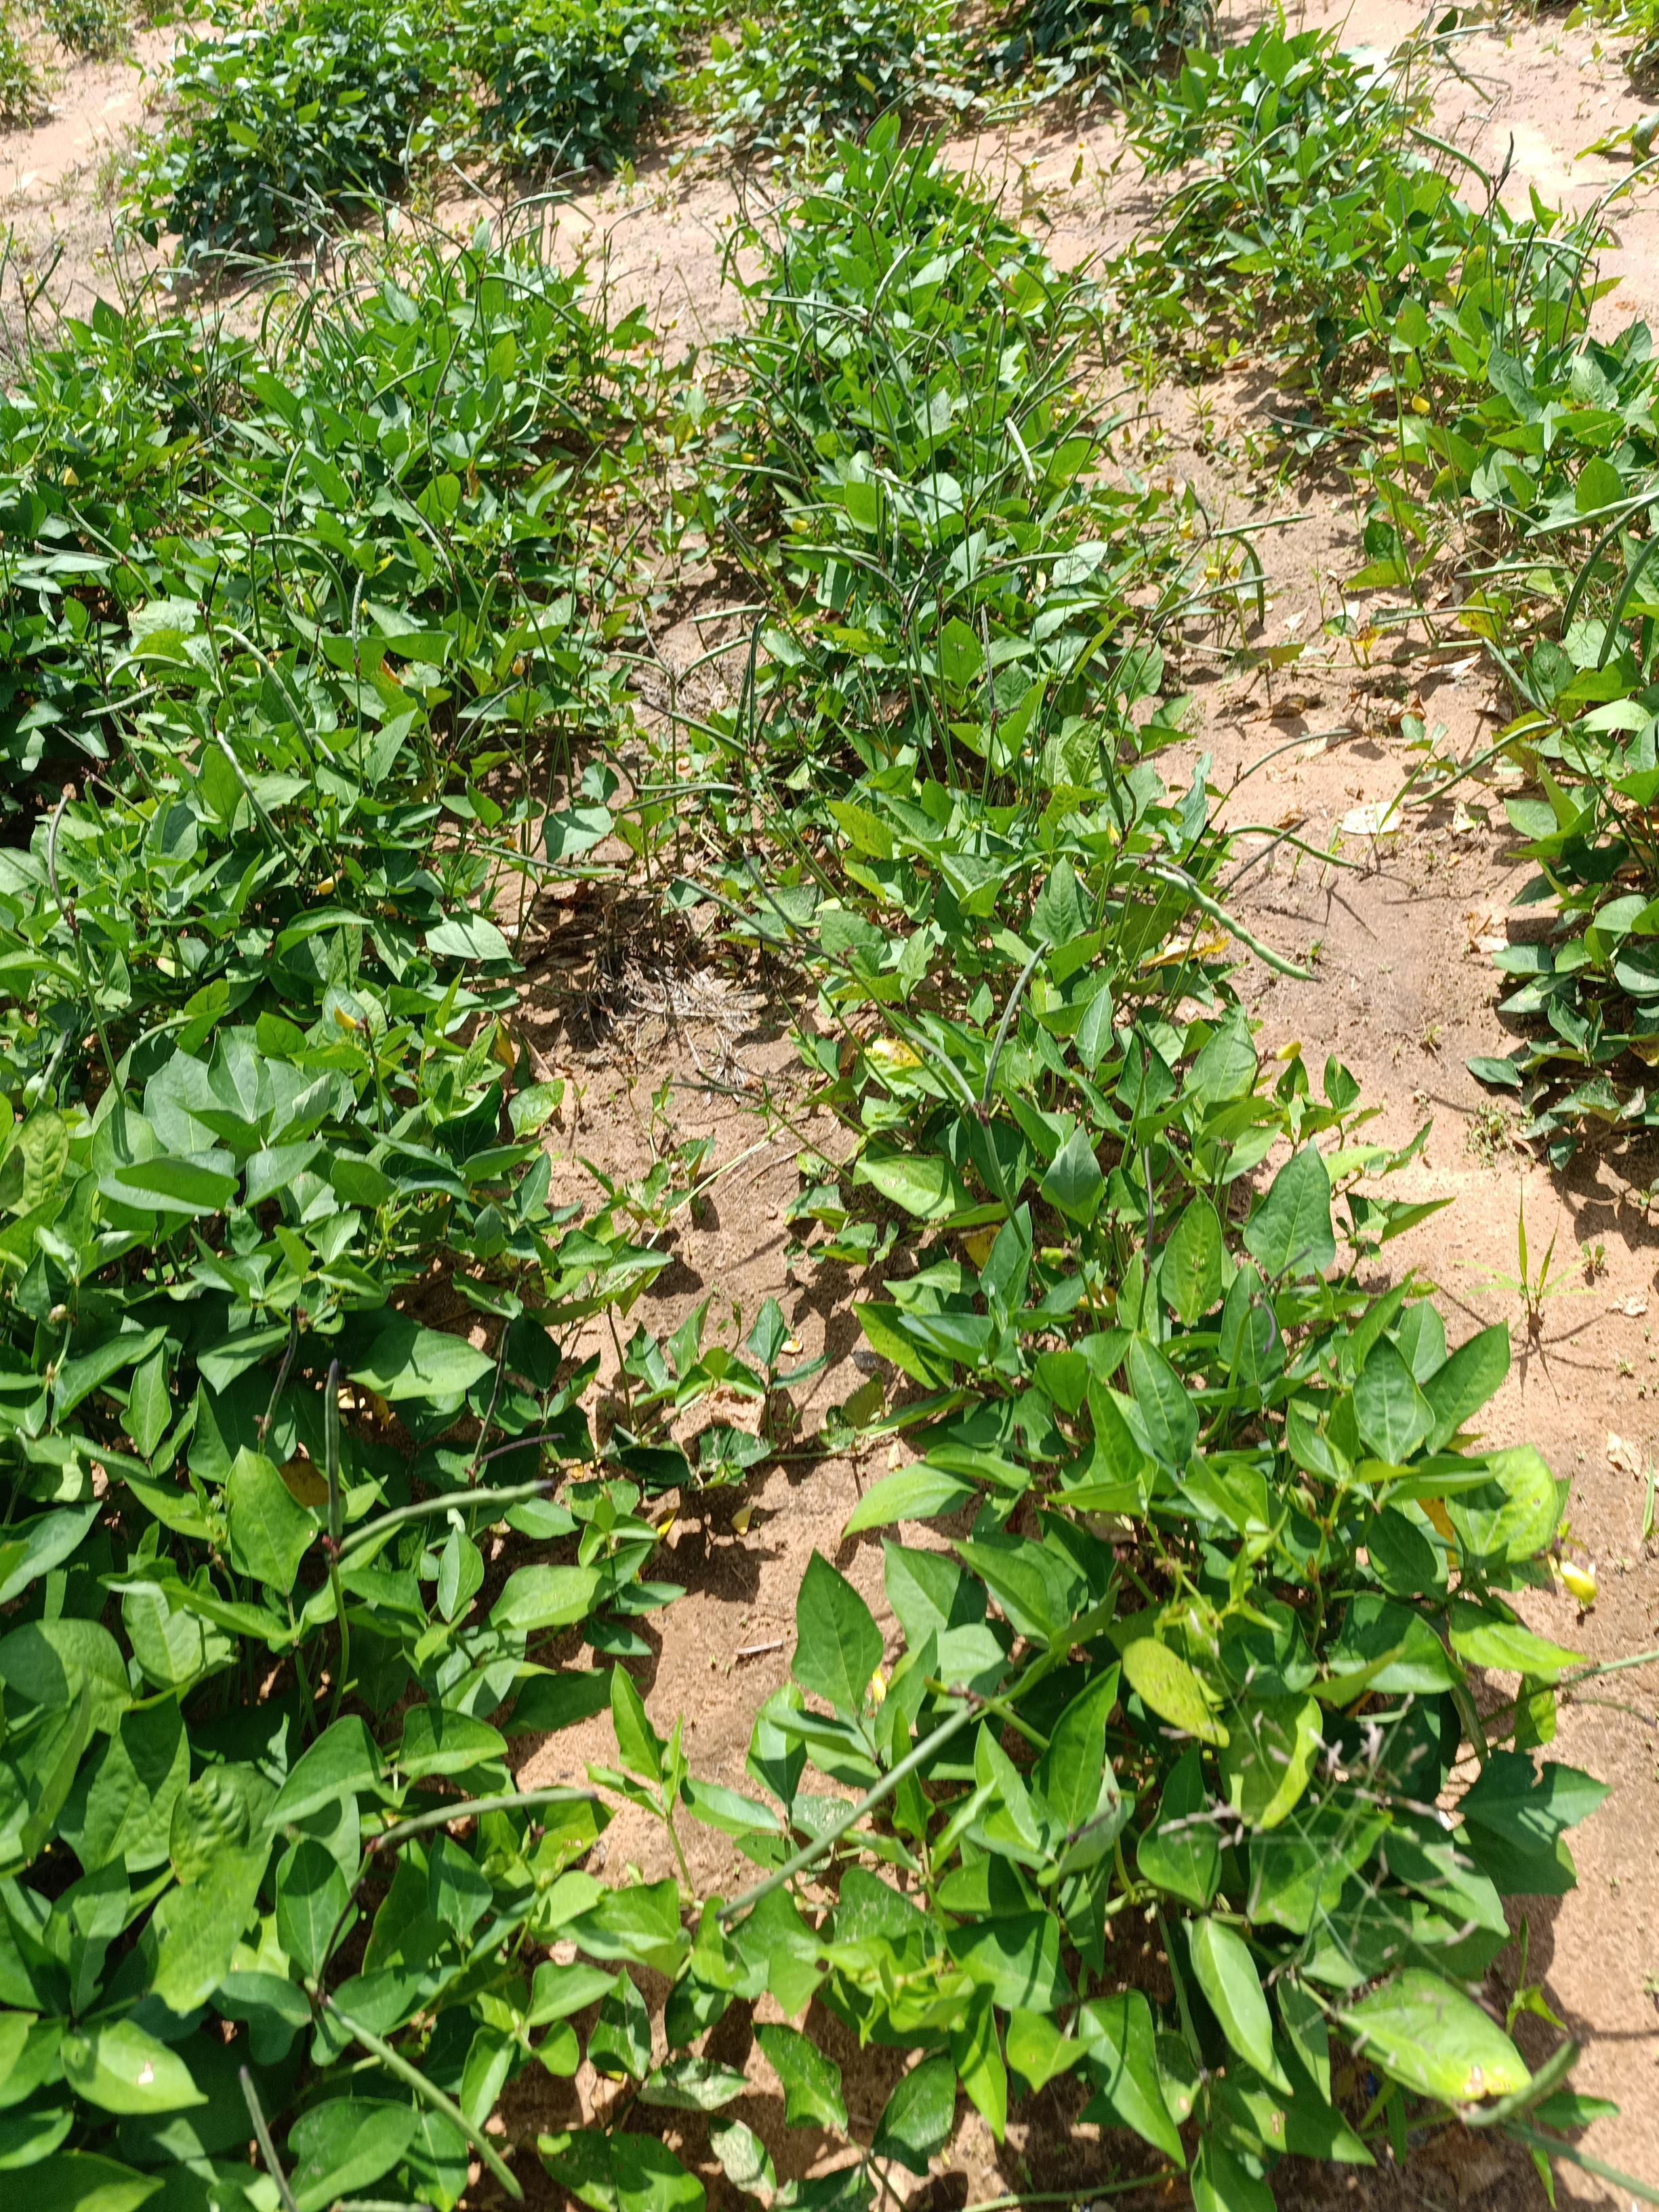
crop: cowpea
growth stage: development pod
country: Nigeria
